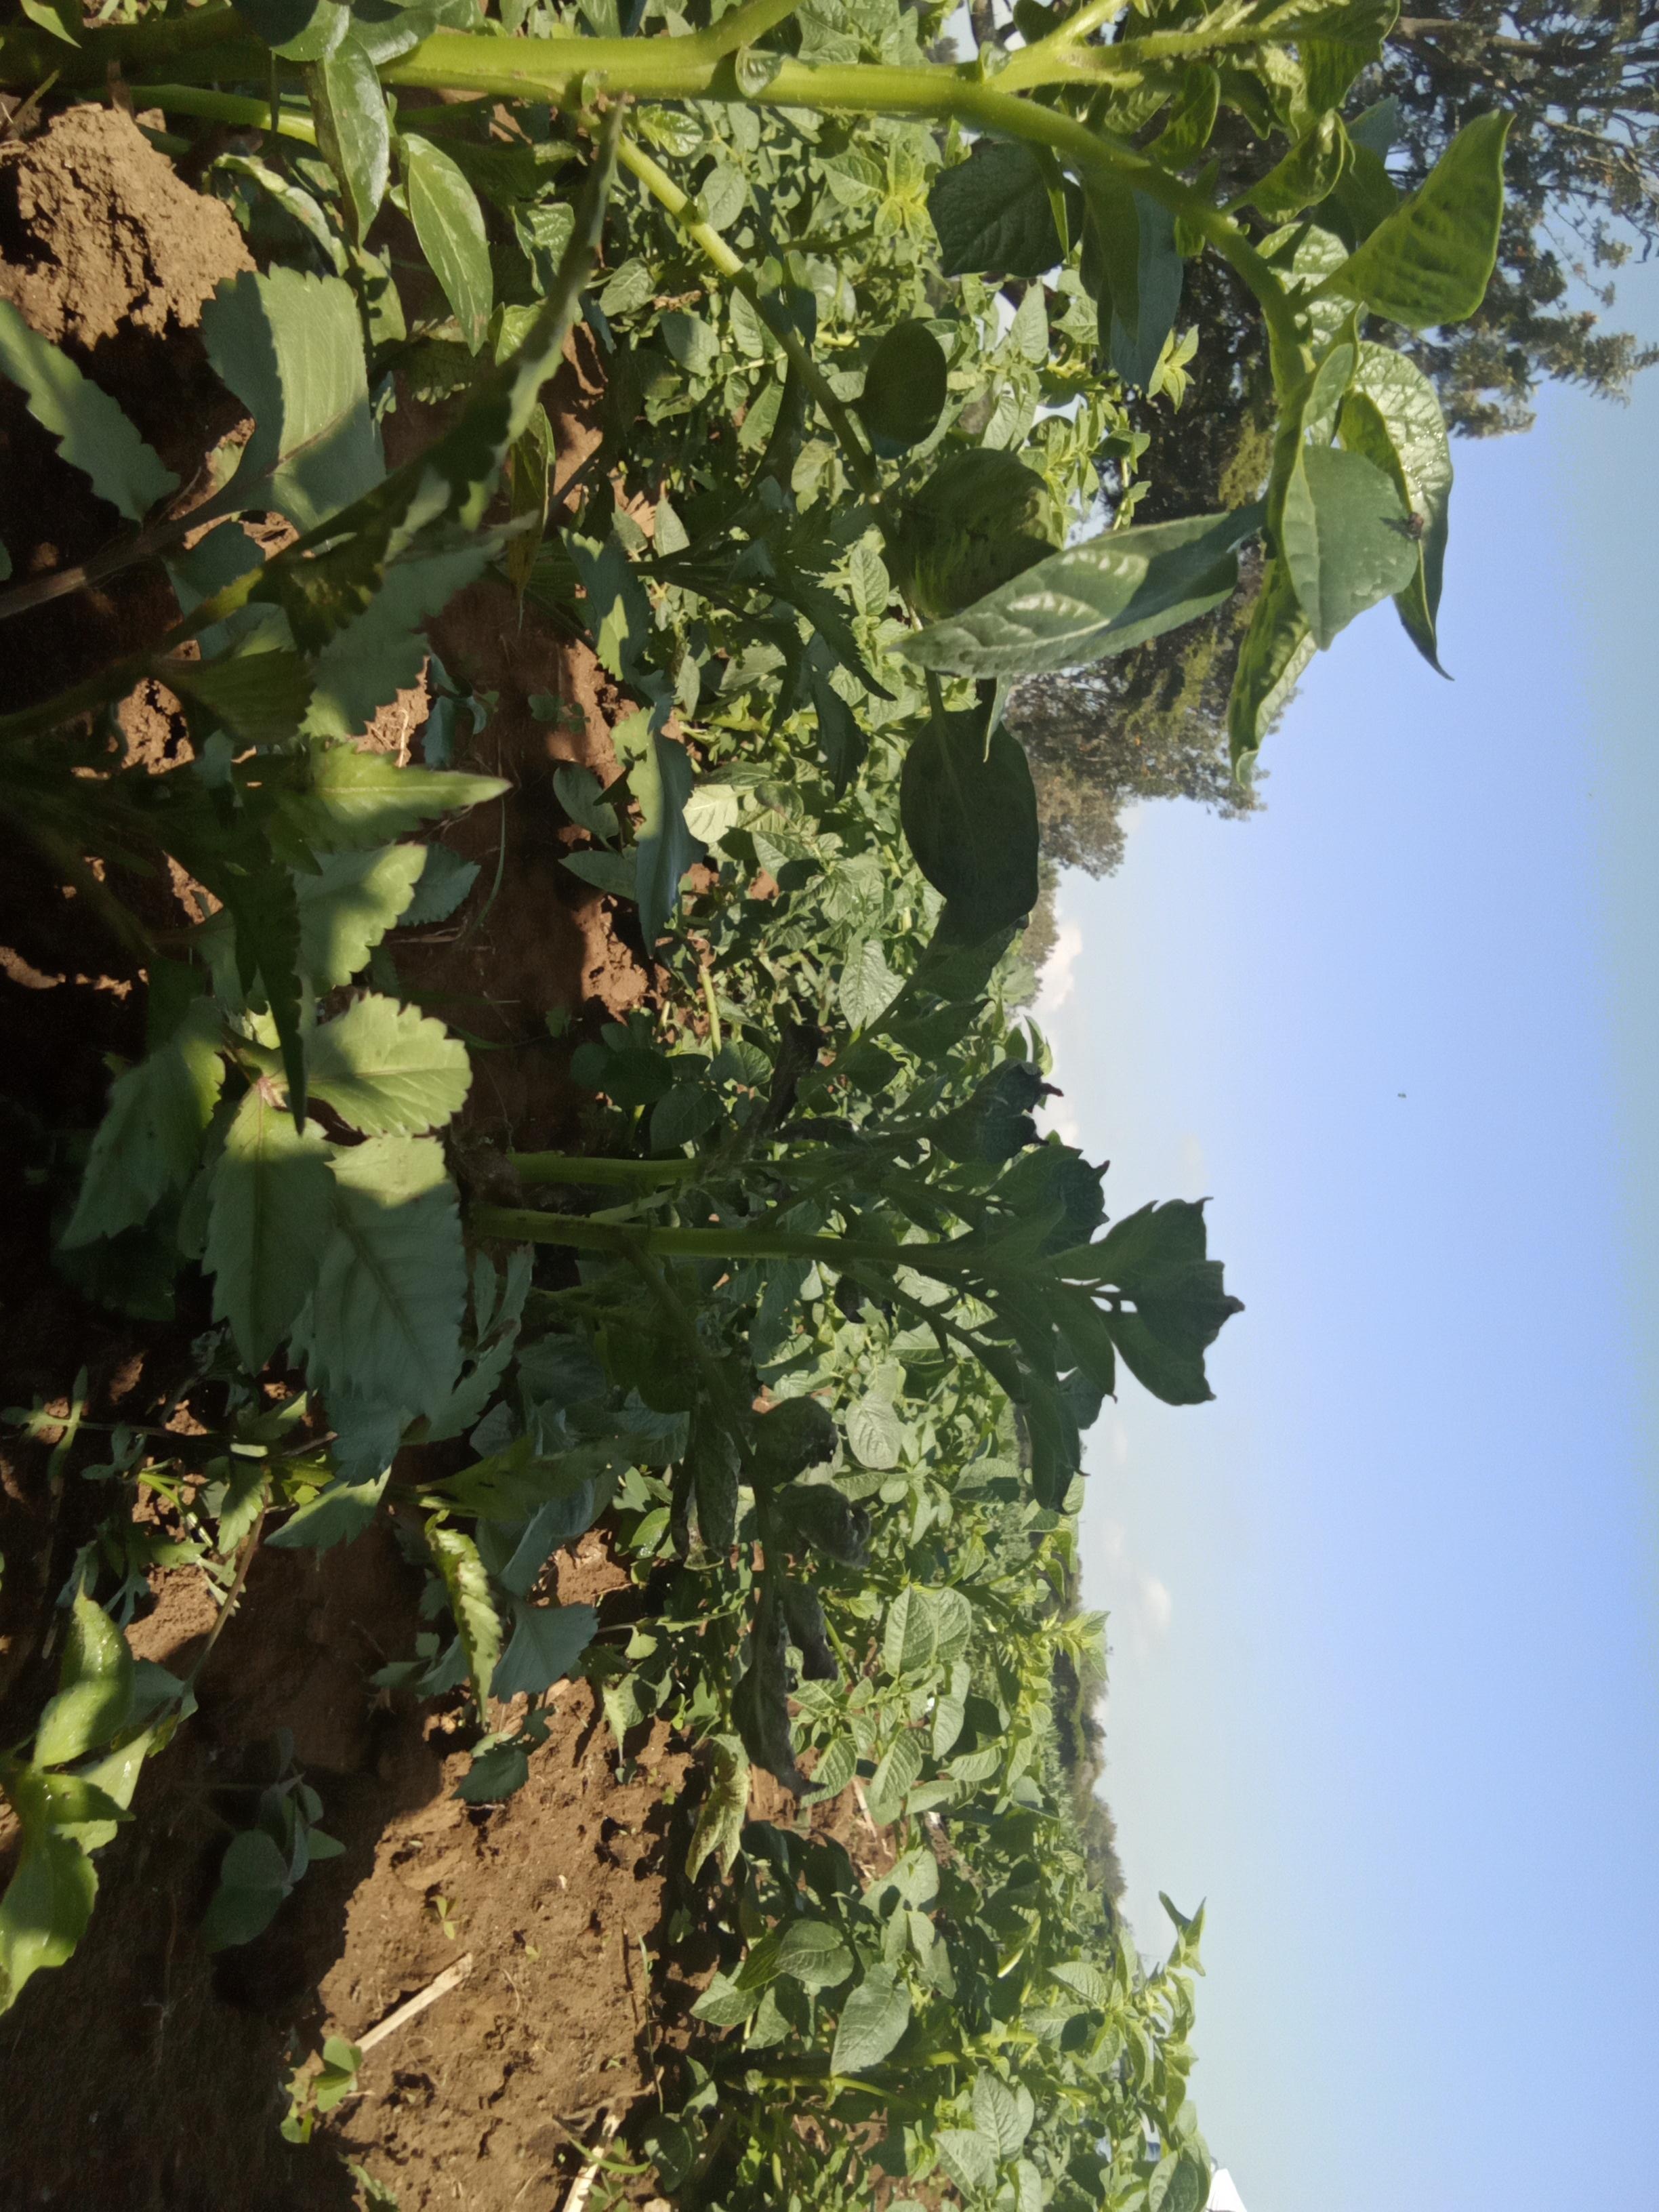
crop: potato
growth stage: vegetative
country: Kenya
